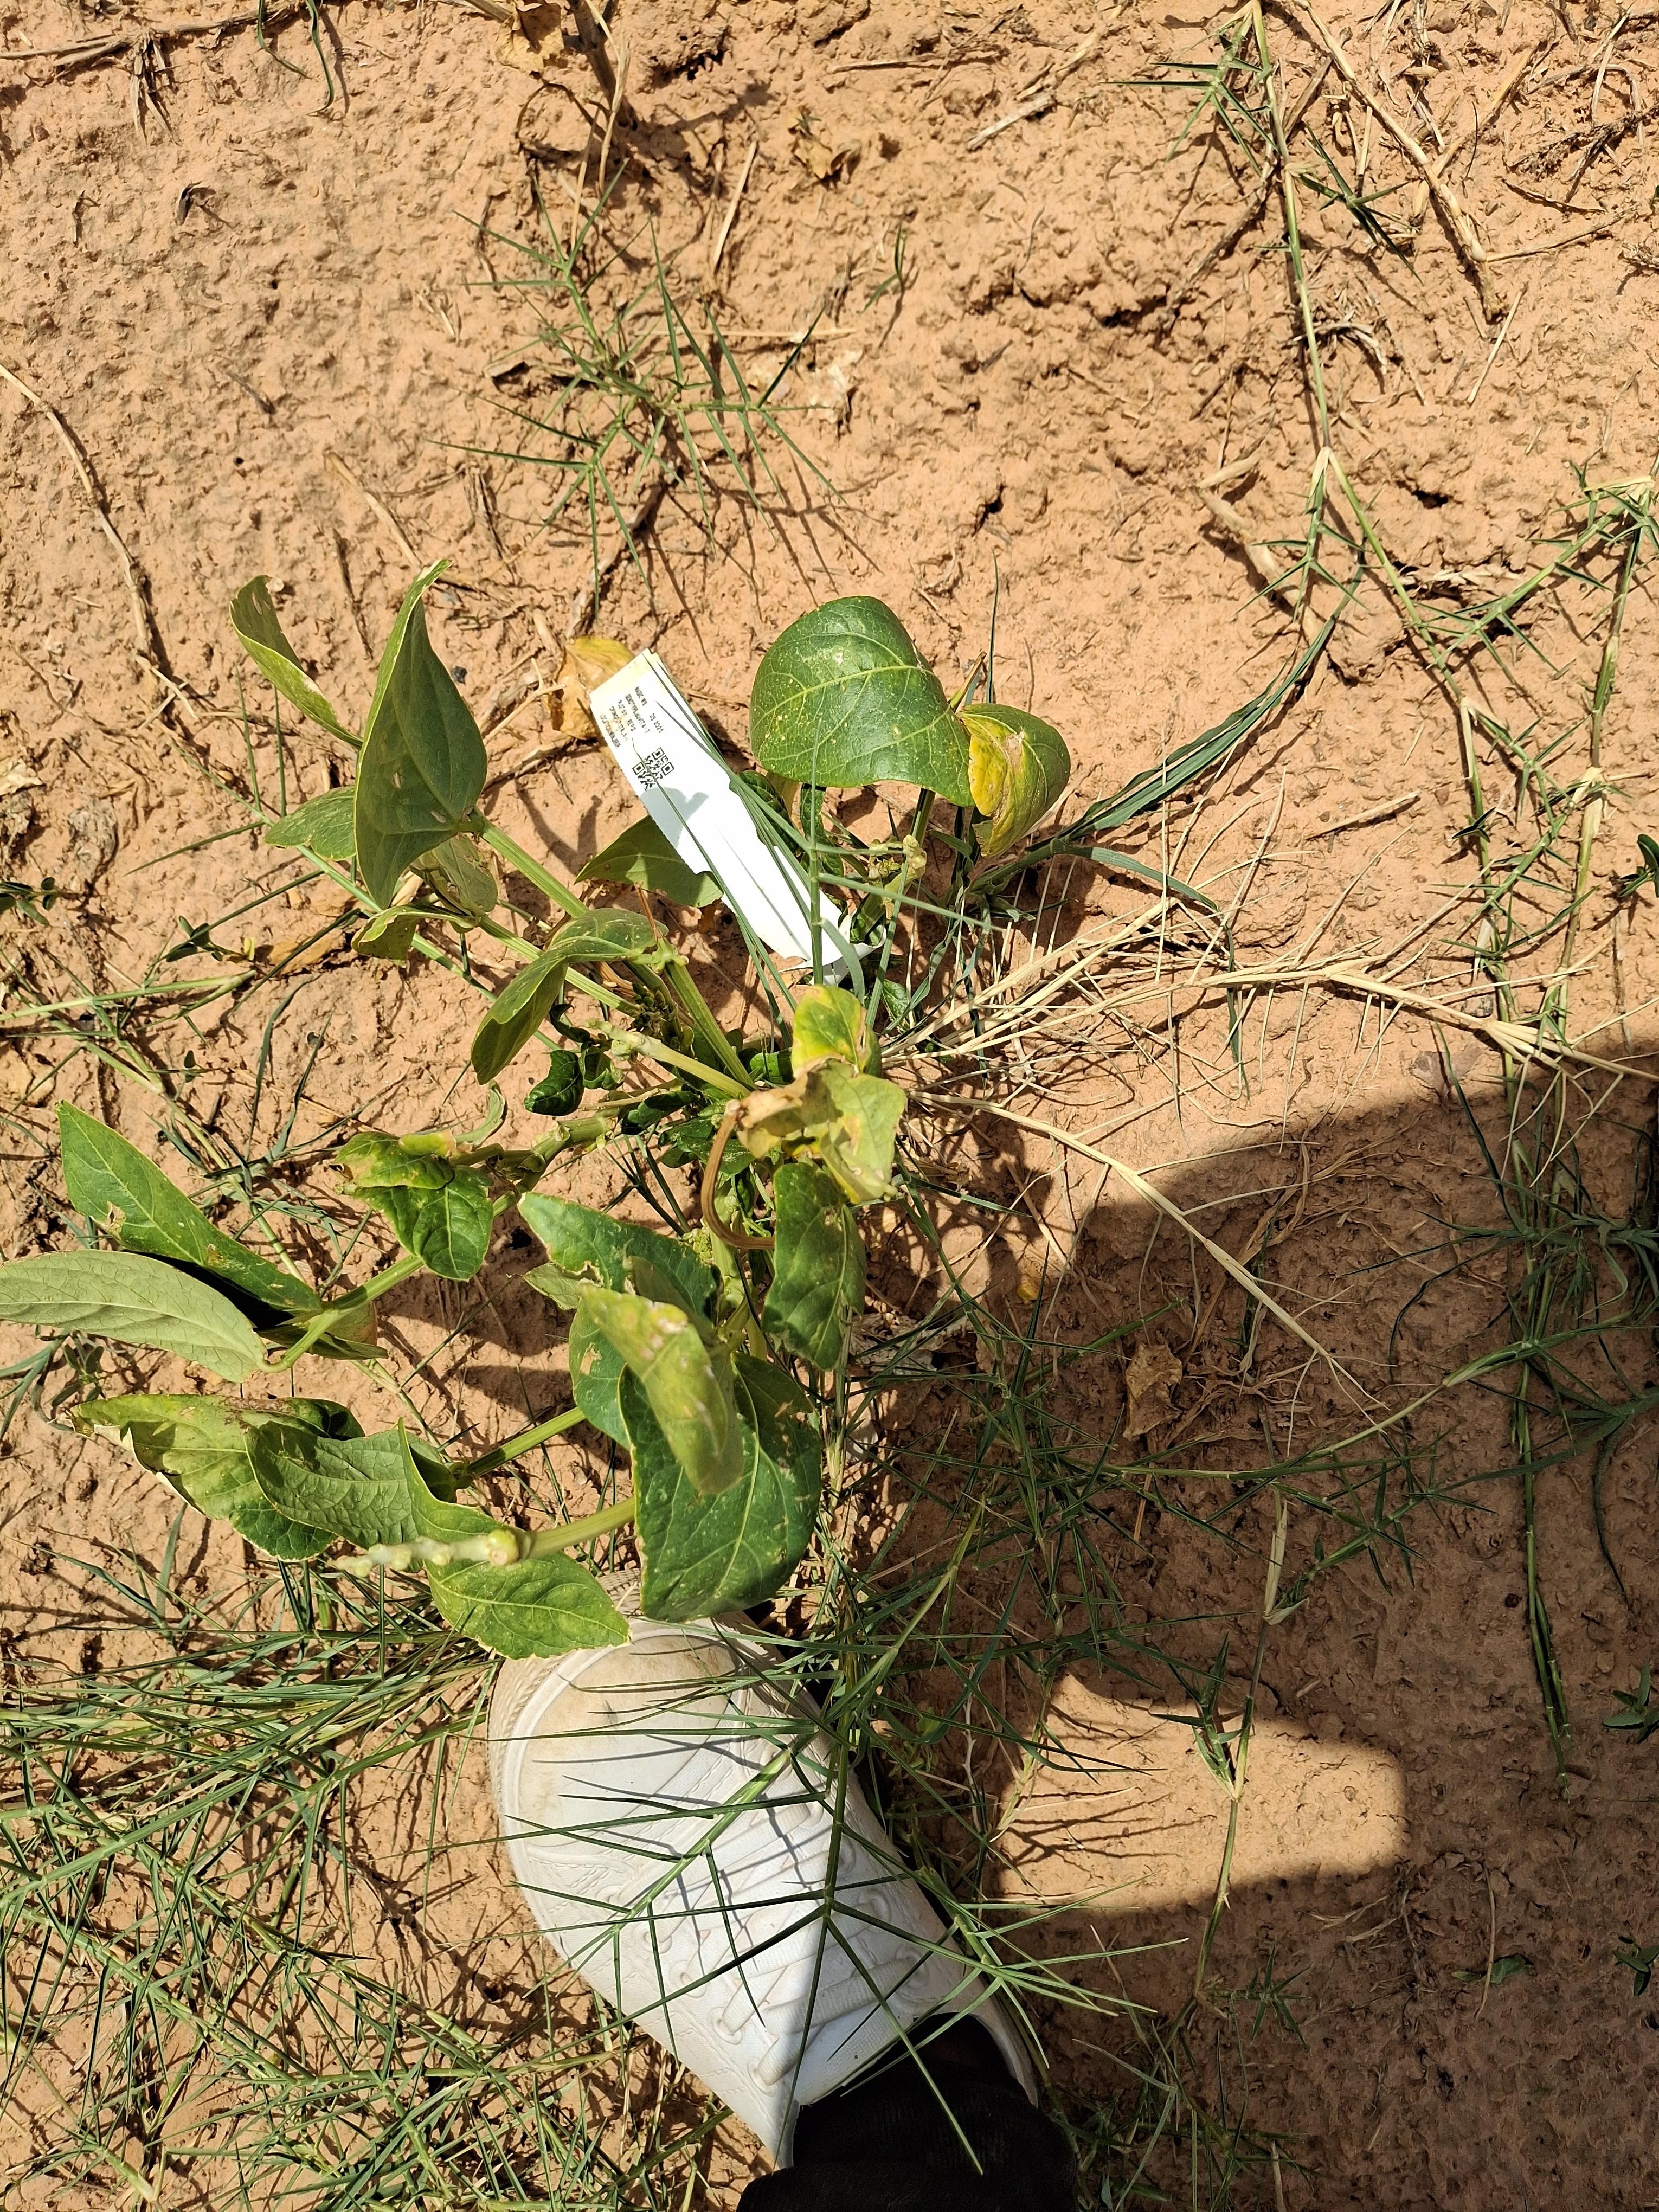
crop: cowpea
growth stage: harvest maturity
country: Nigeria
